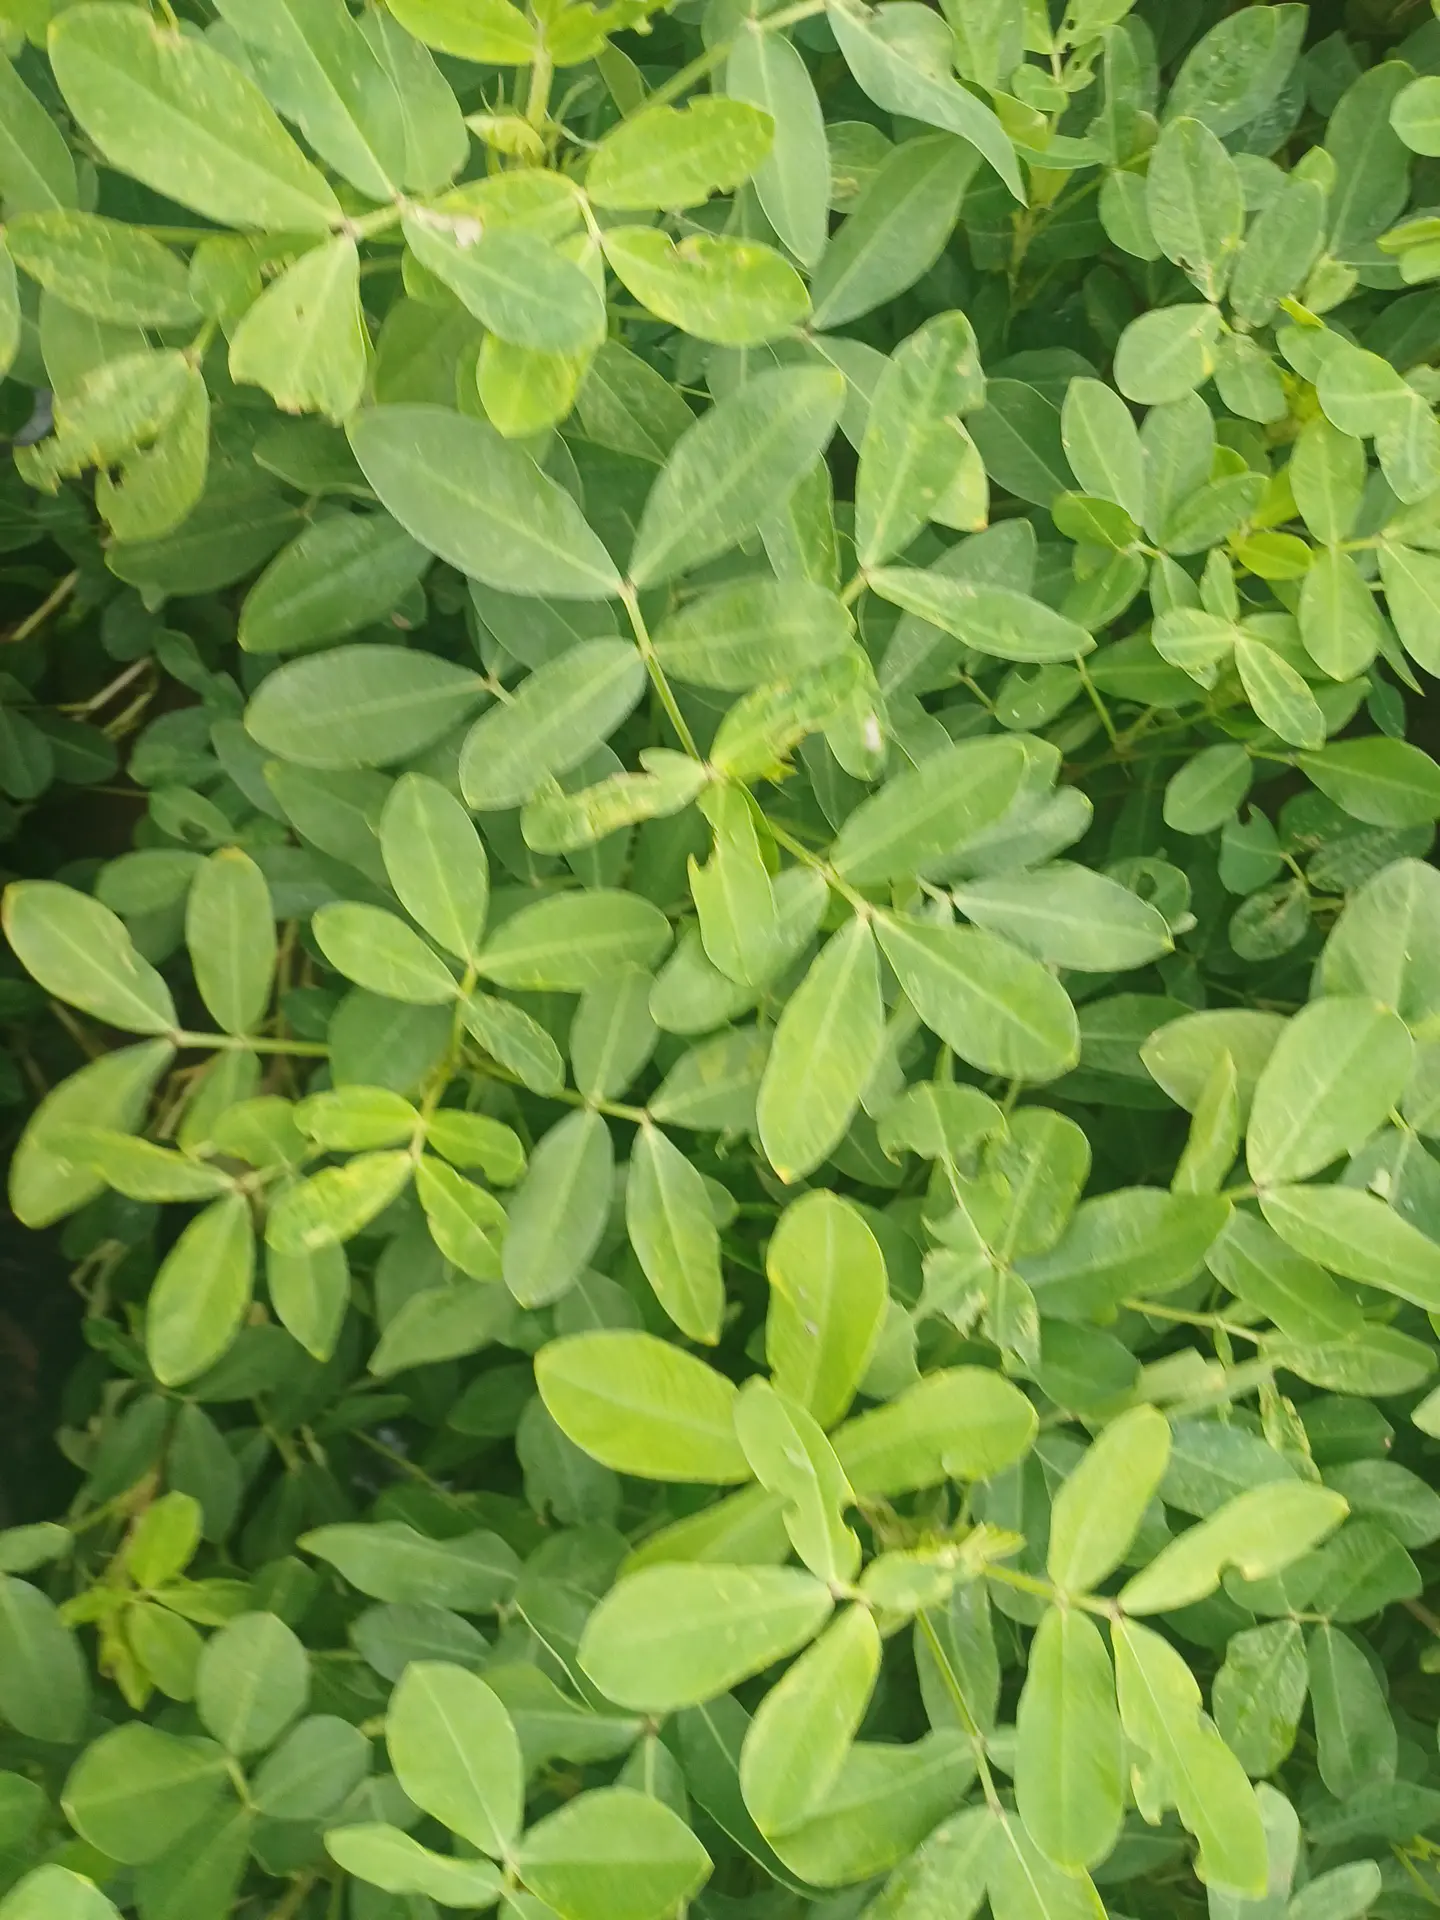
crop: groundnut
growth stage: pegging
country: Kenya
